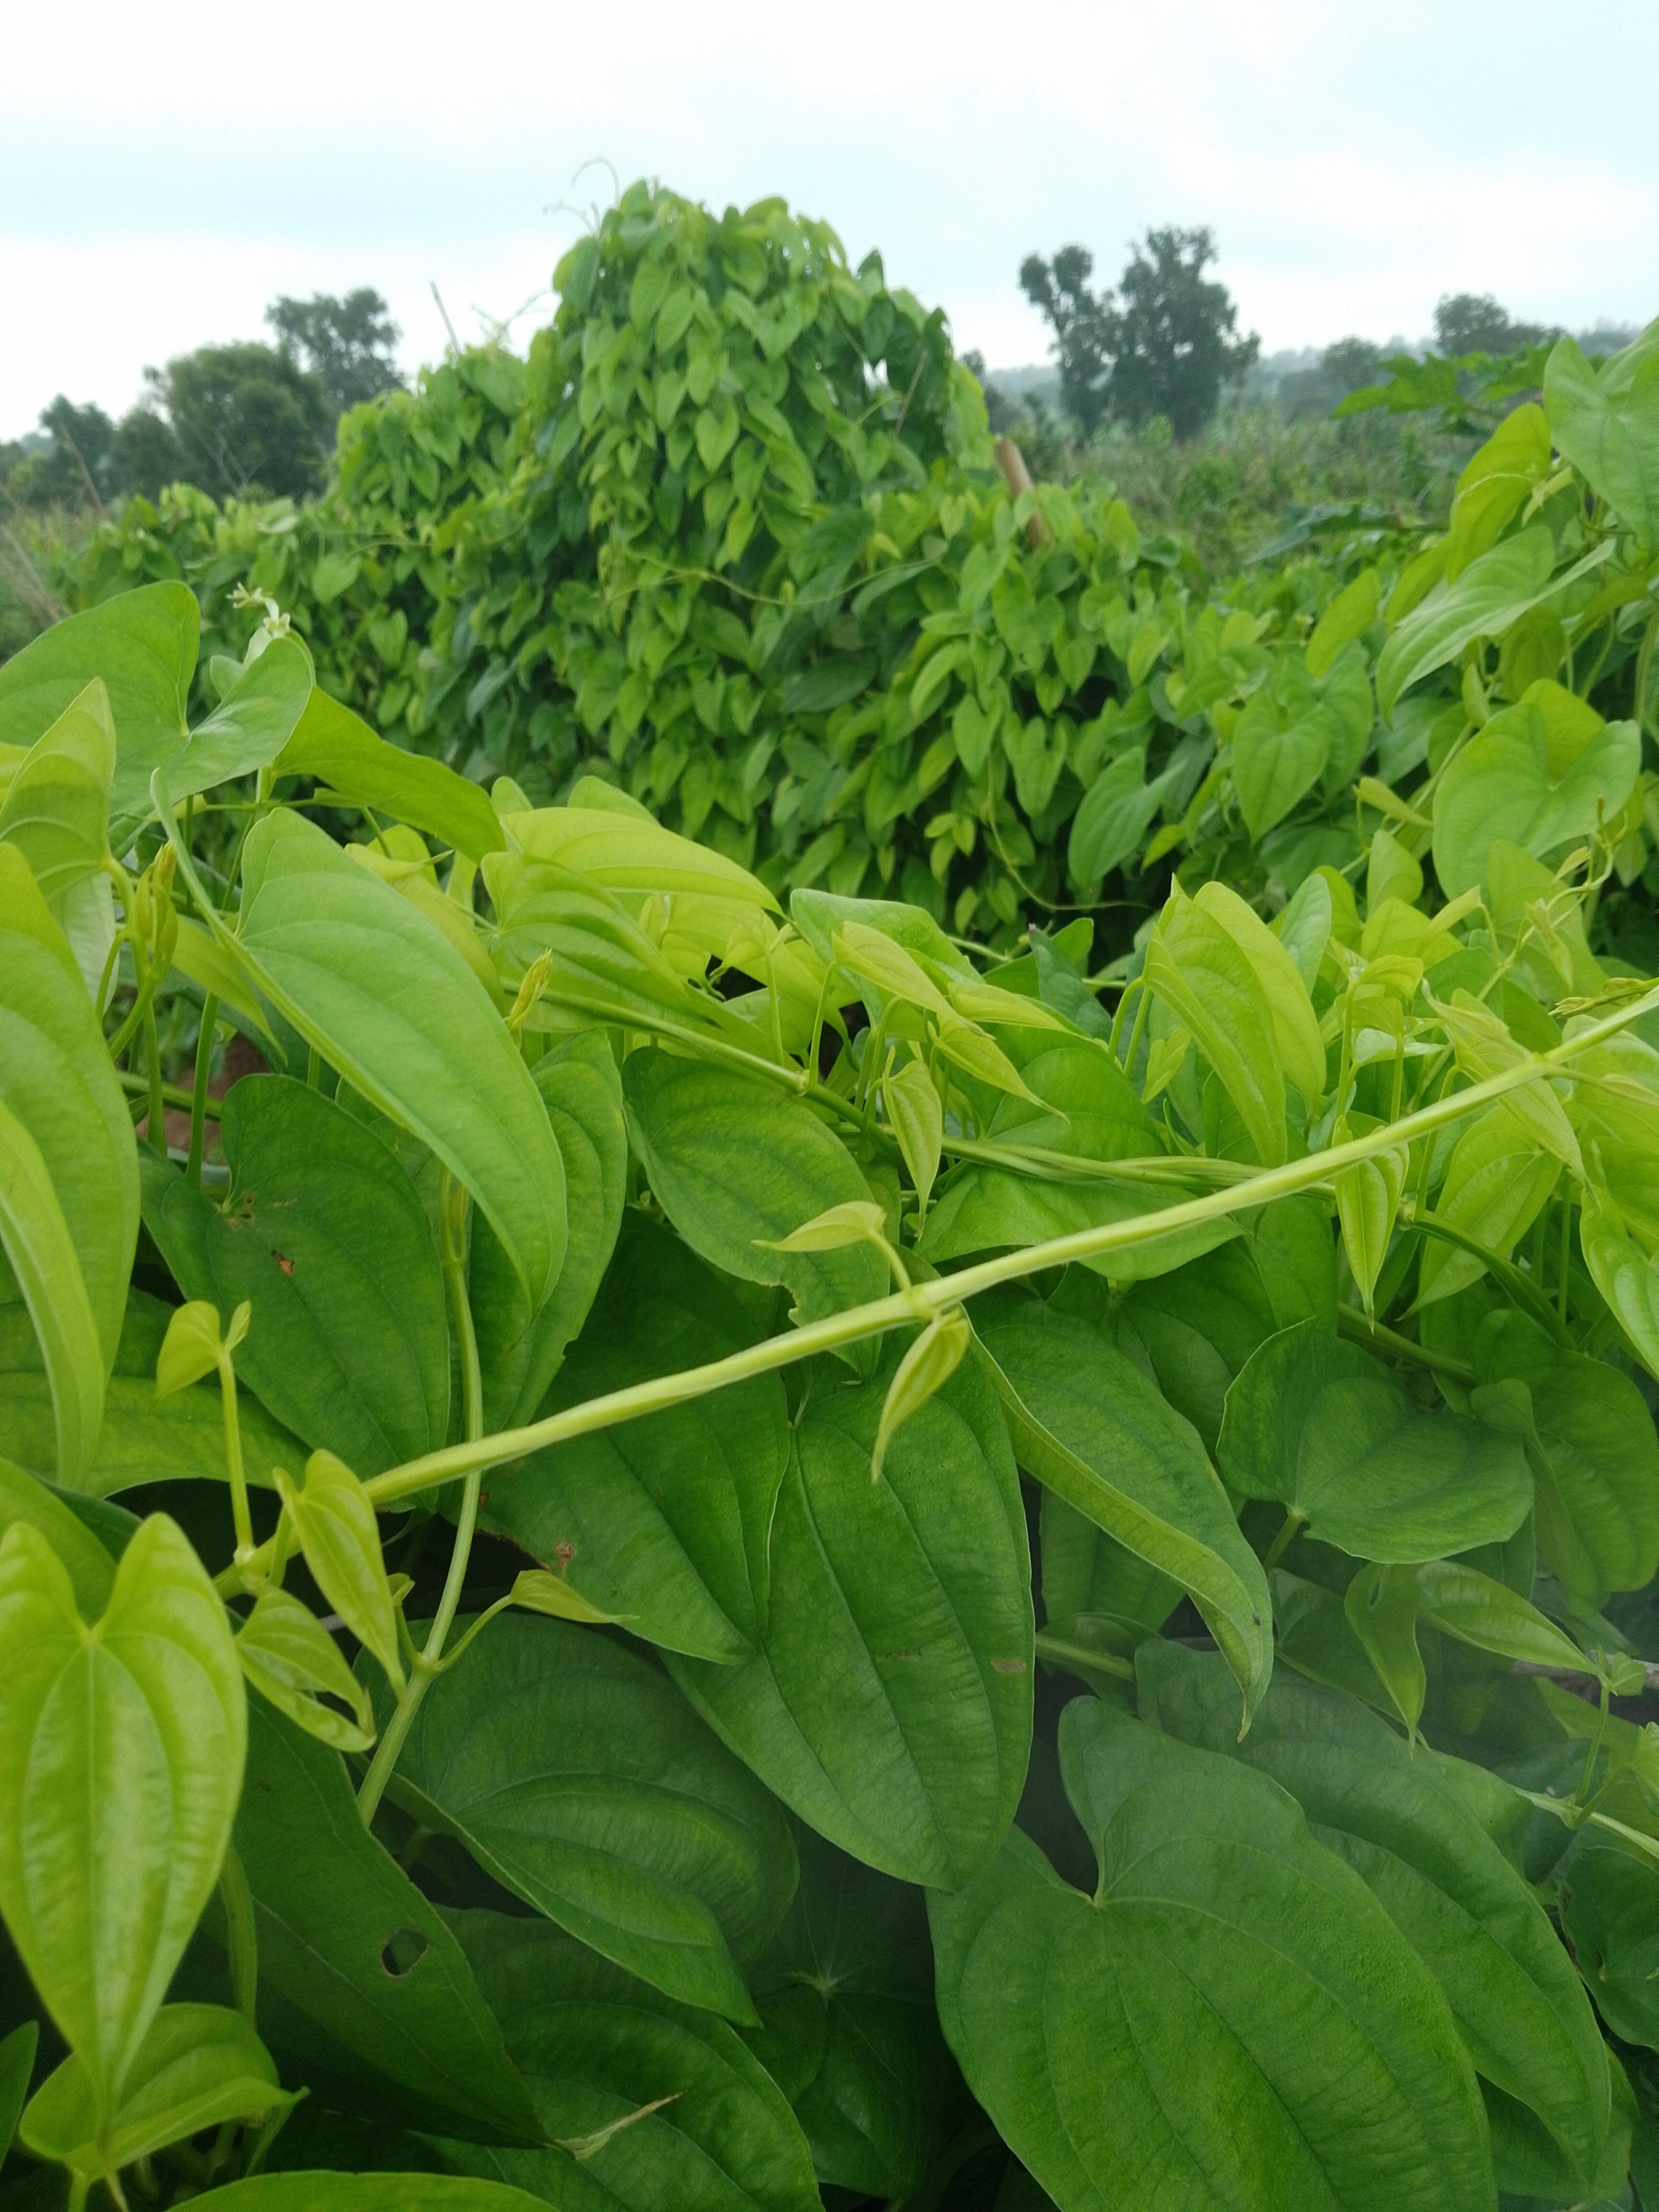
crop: yam
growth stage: vegetative
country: Nigeria
